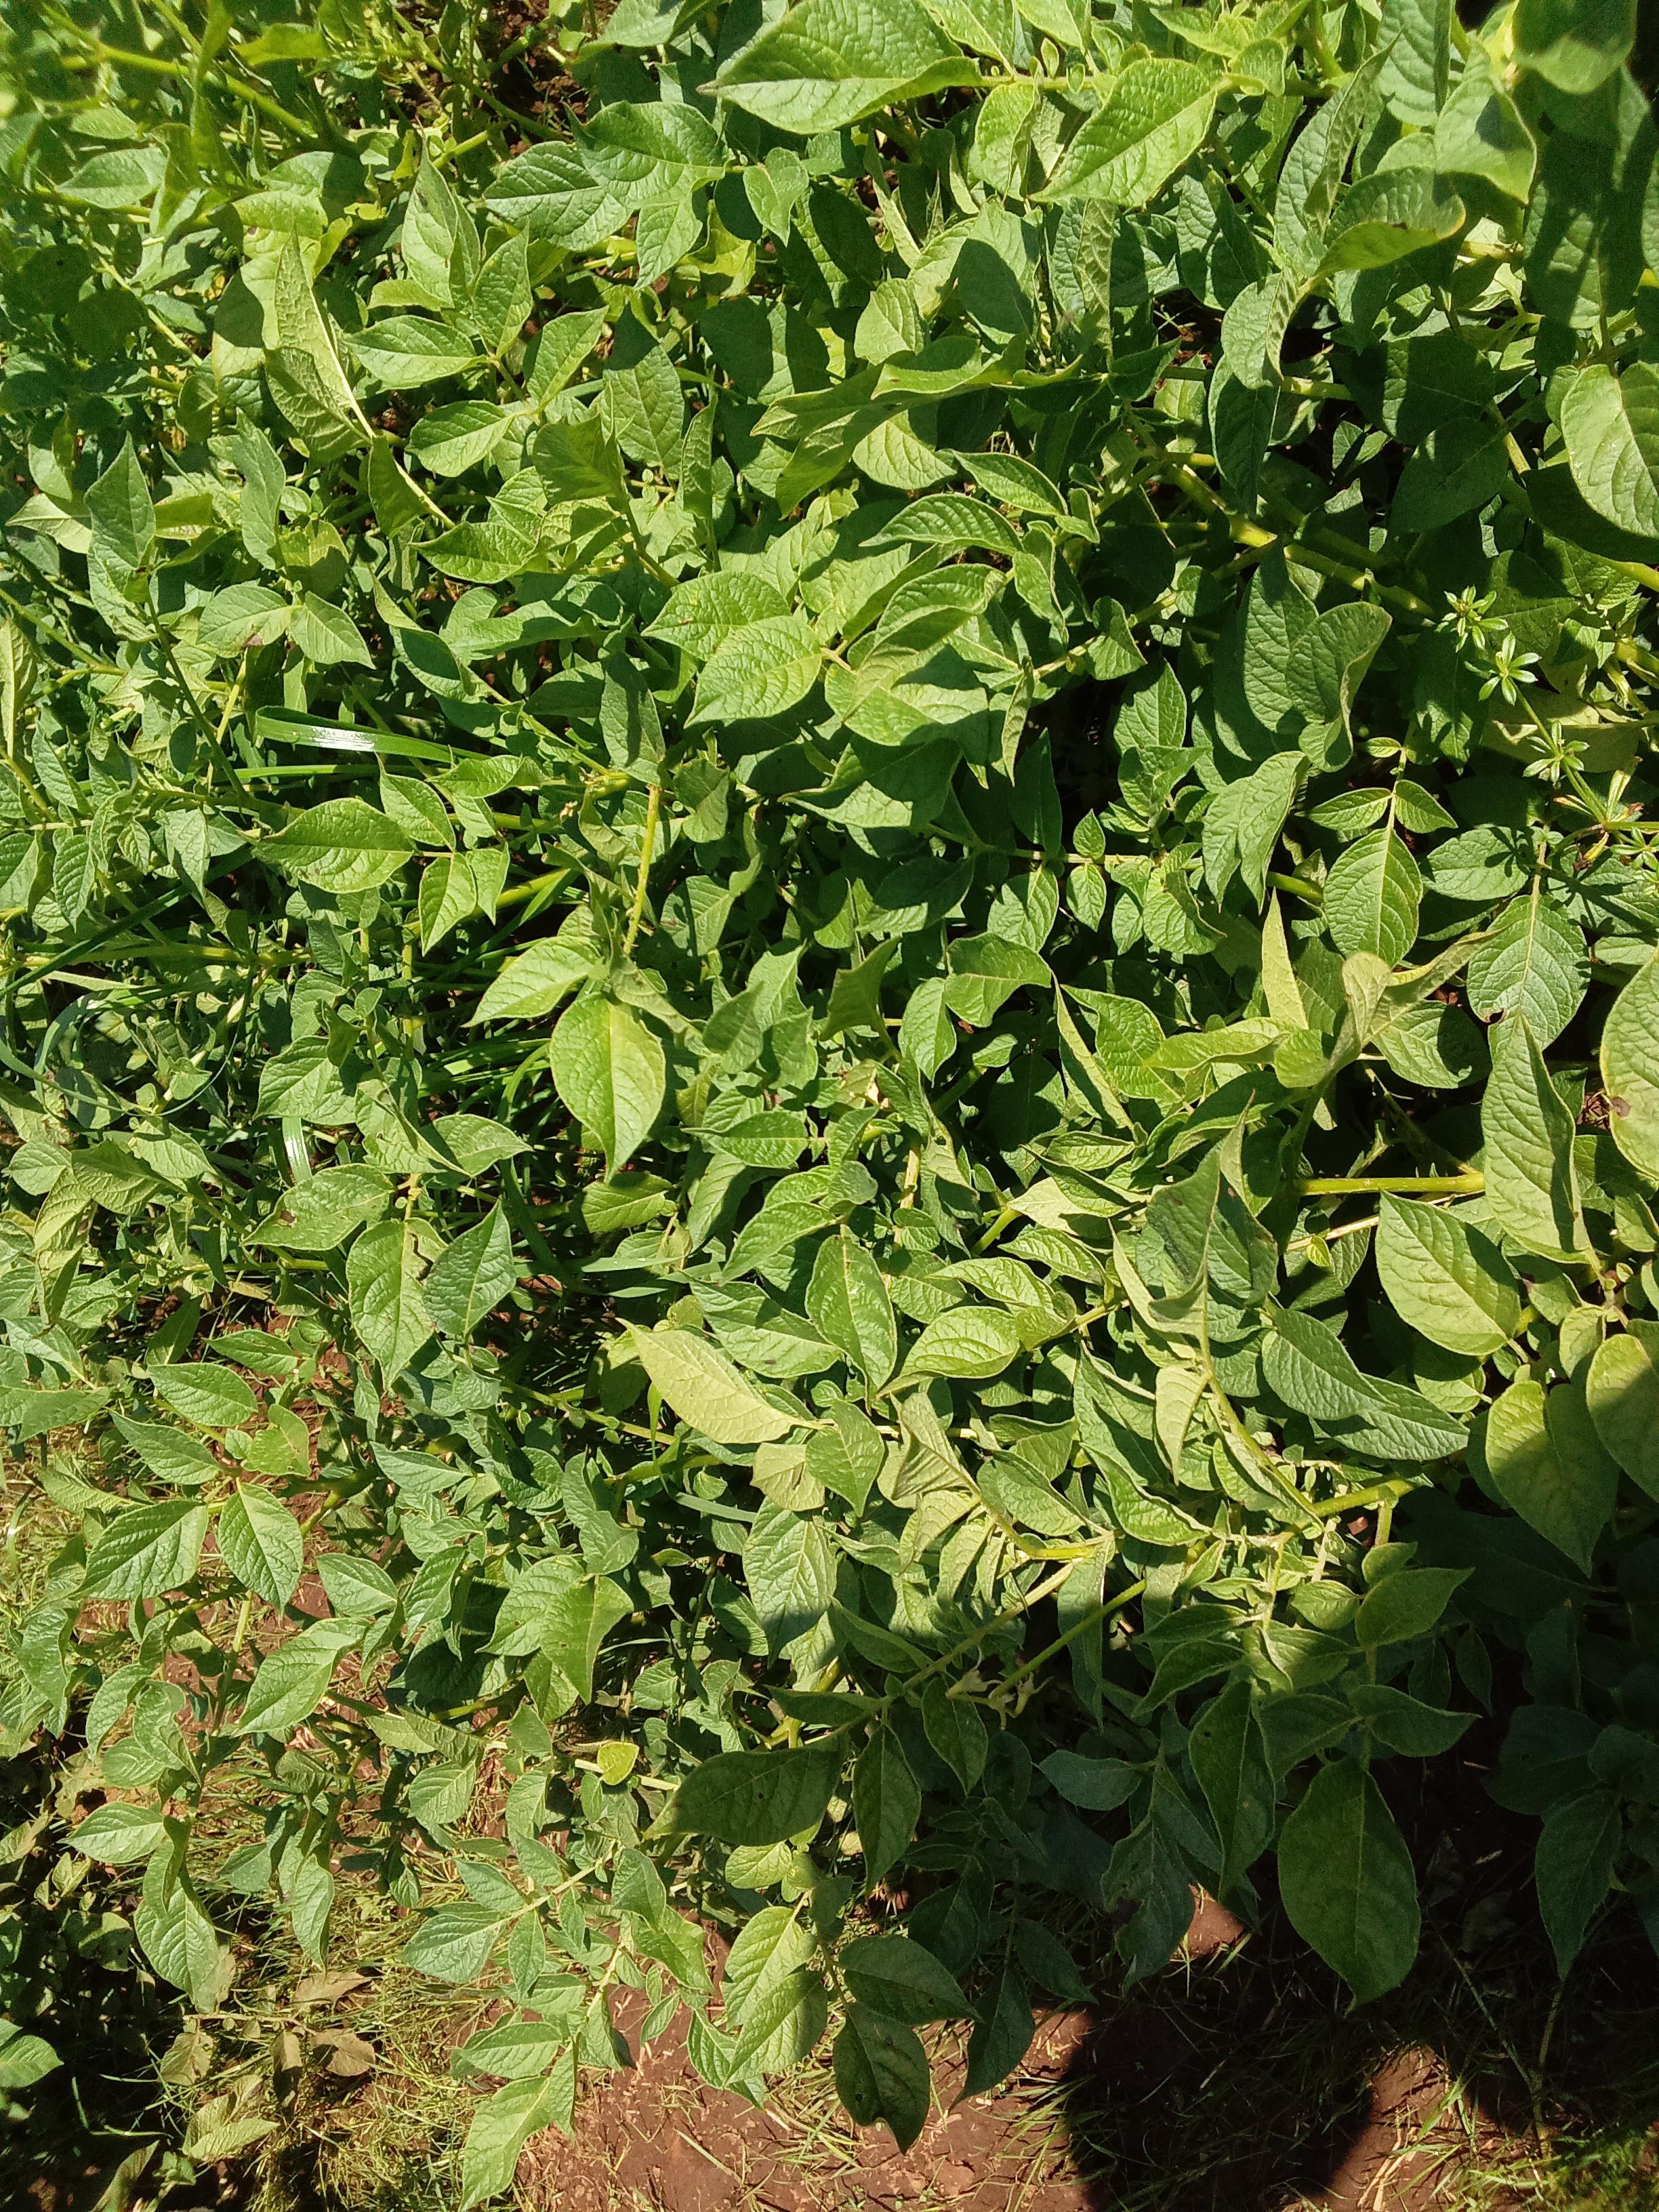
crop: potato
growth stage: flowering
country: Kenya
